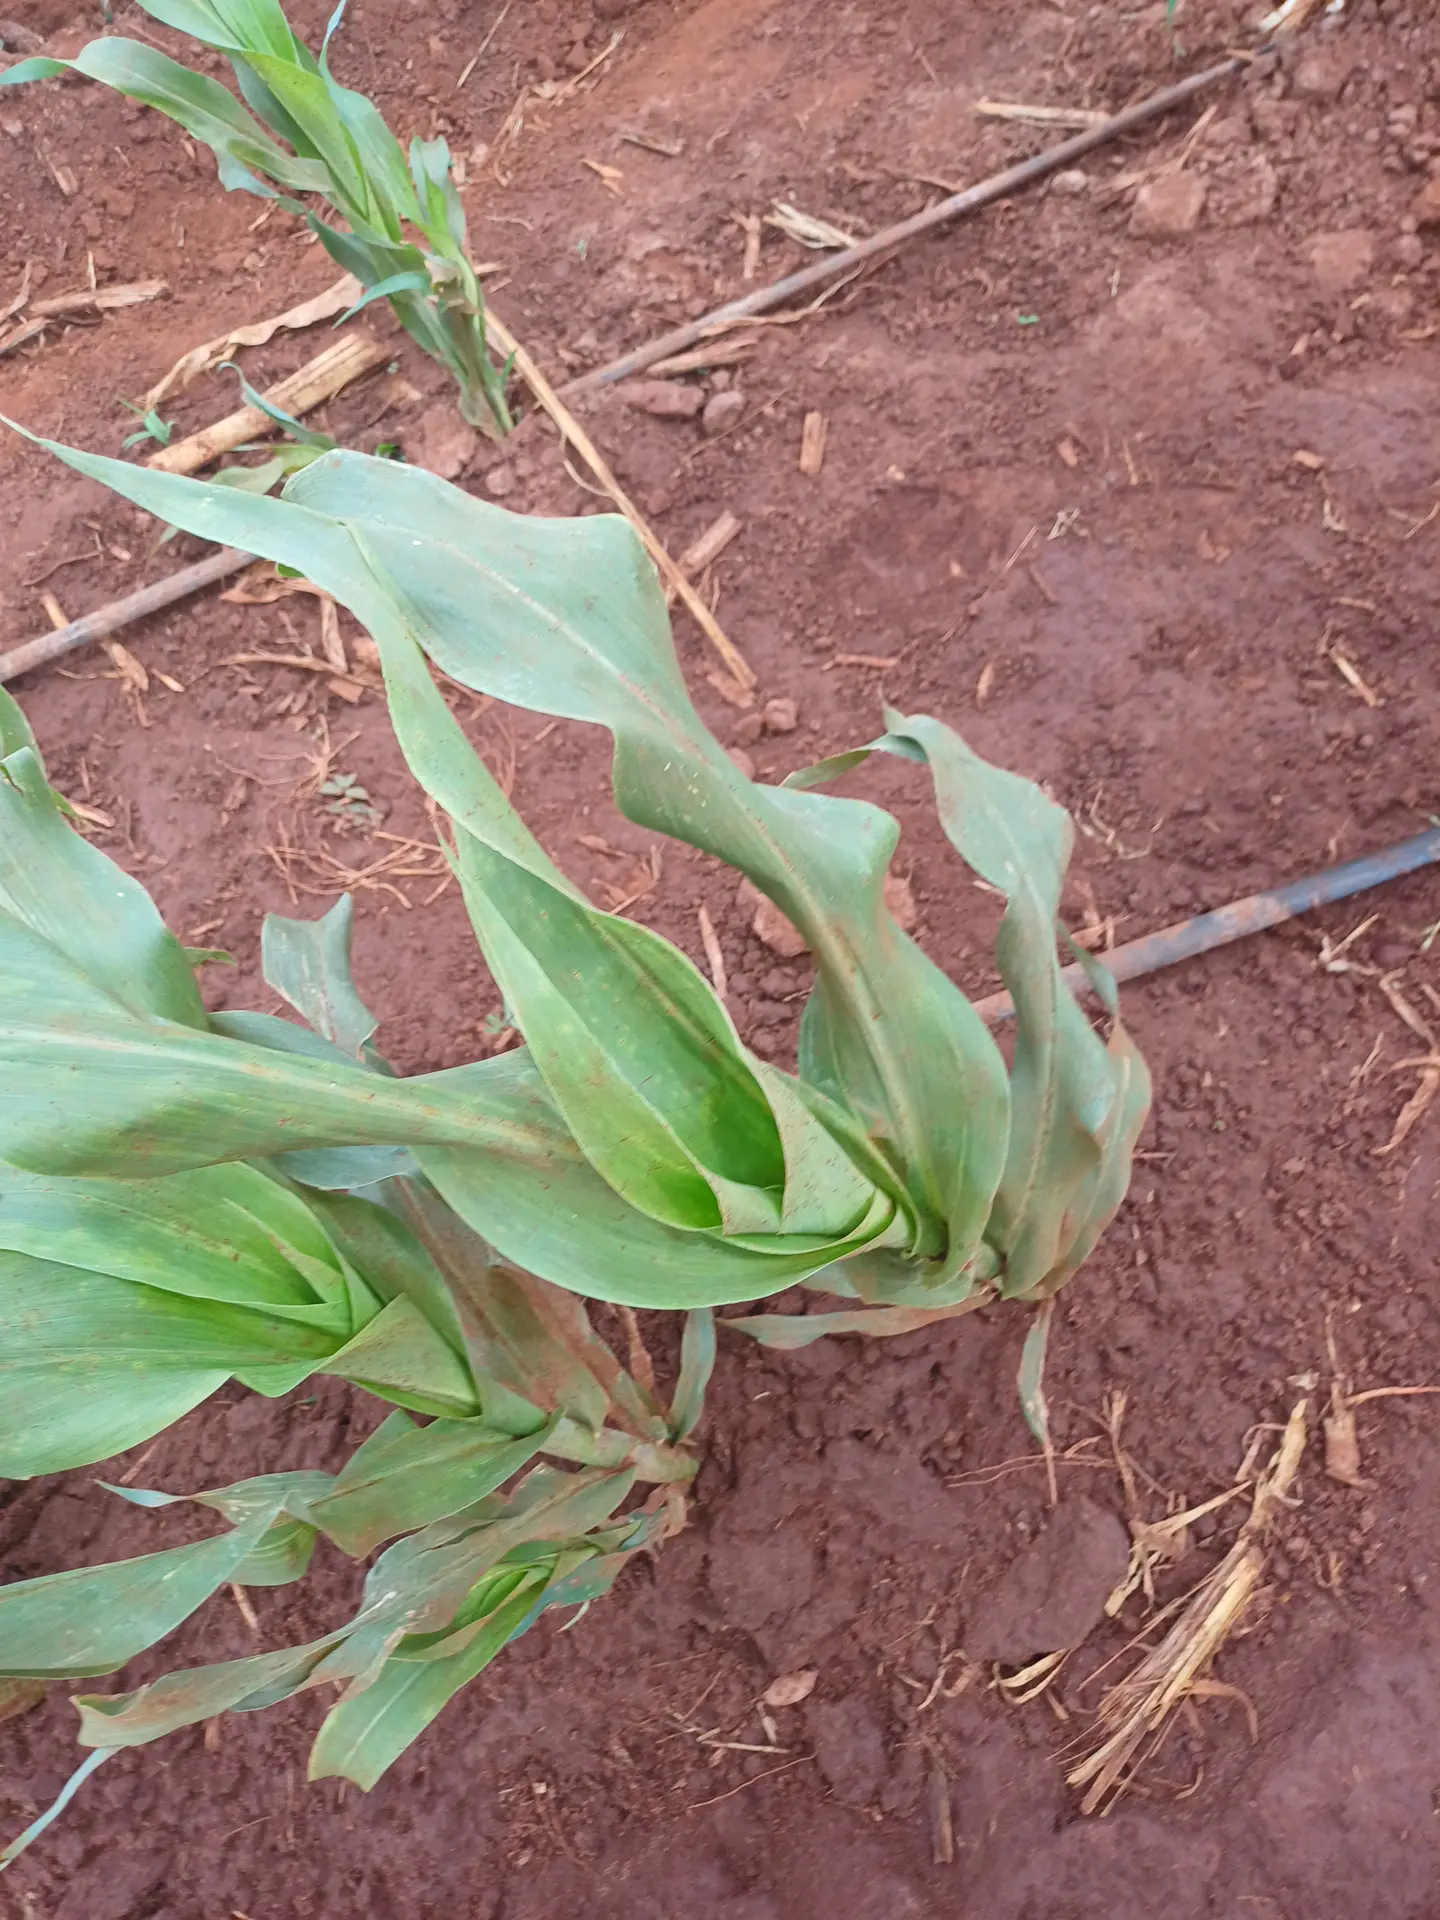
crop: sorghum
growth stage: vegetative
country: Kenya
